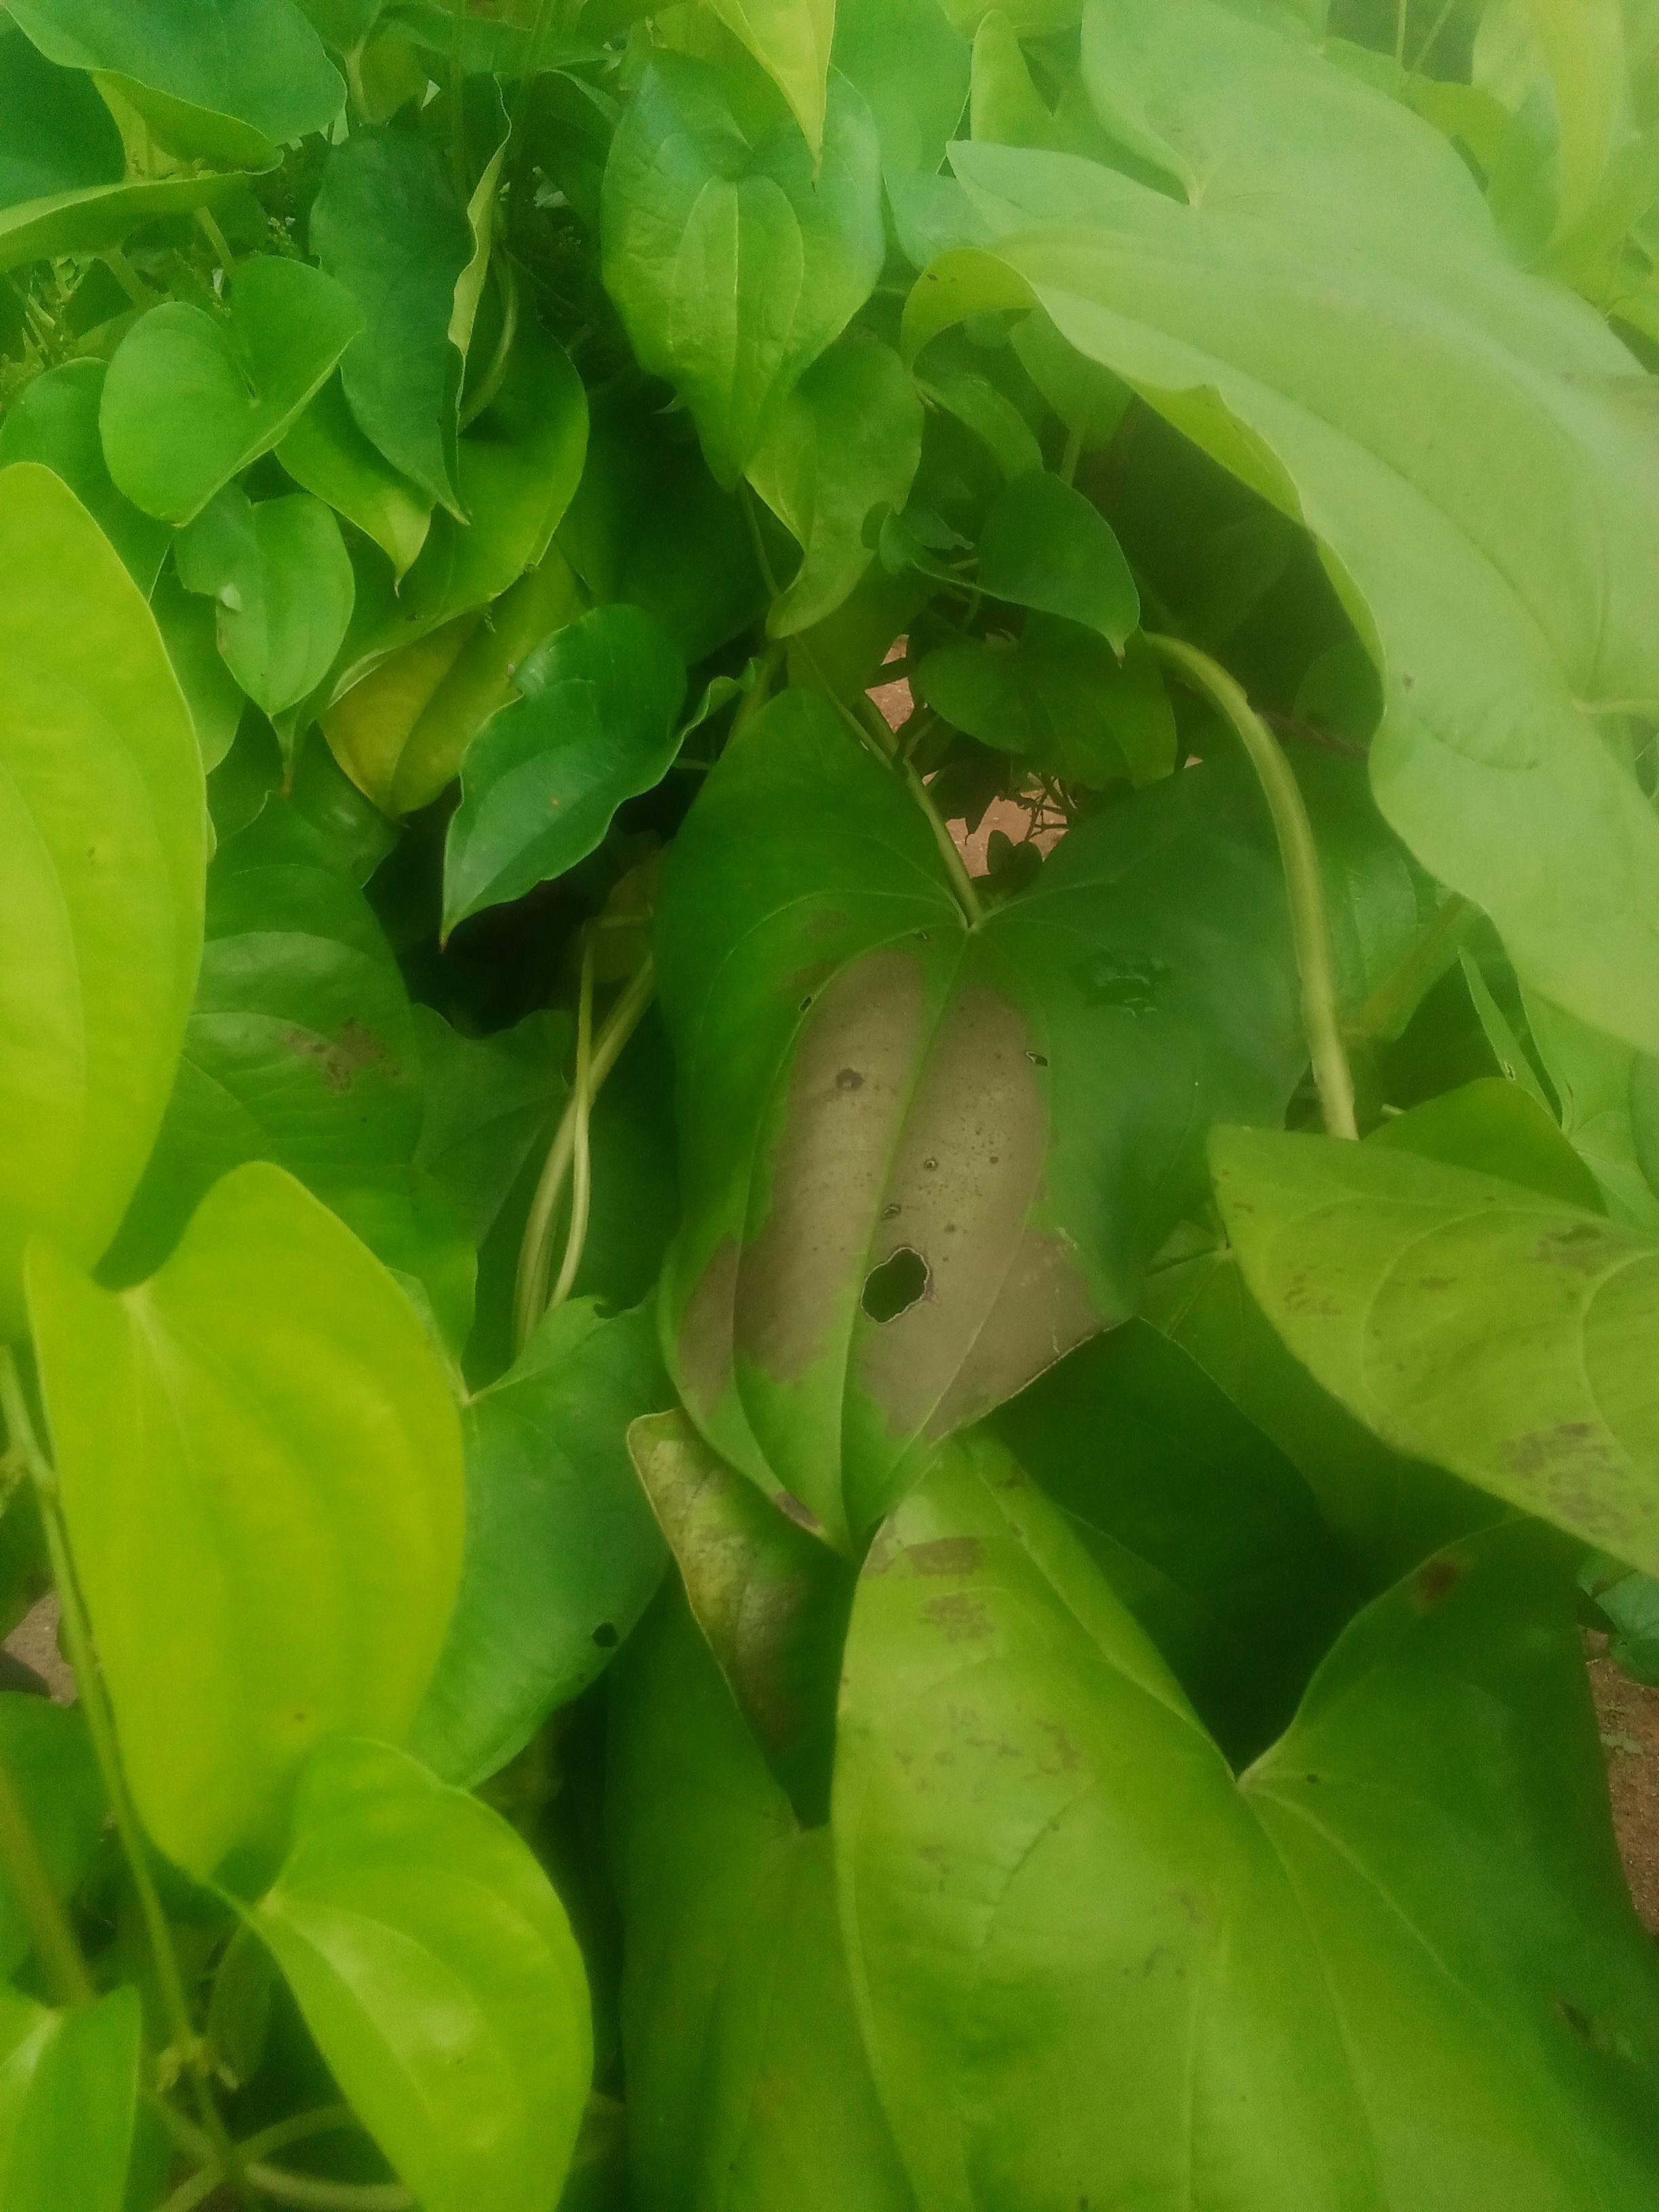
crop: yam
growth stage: vegetative
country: Nigeria
